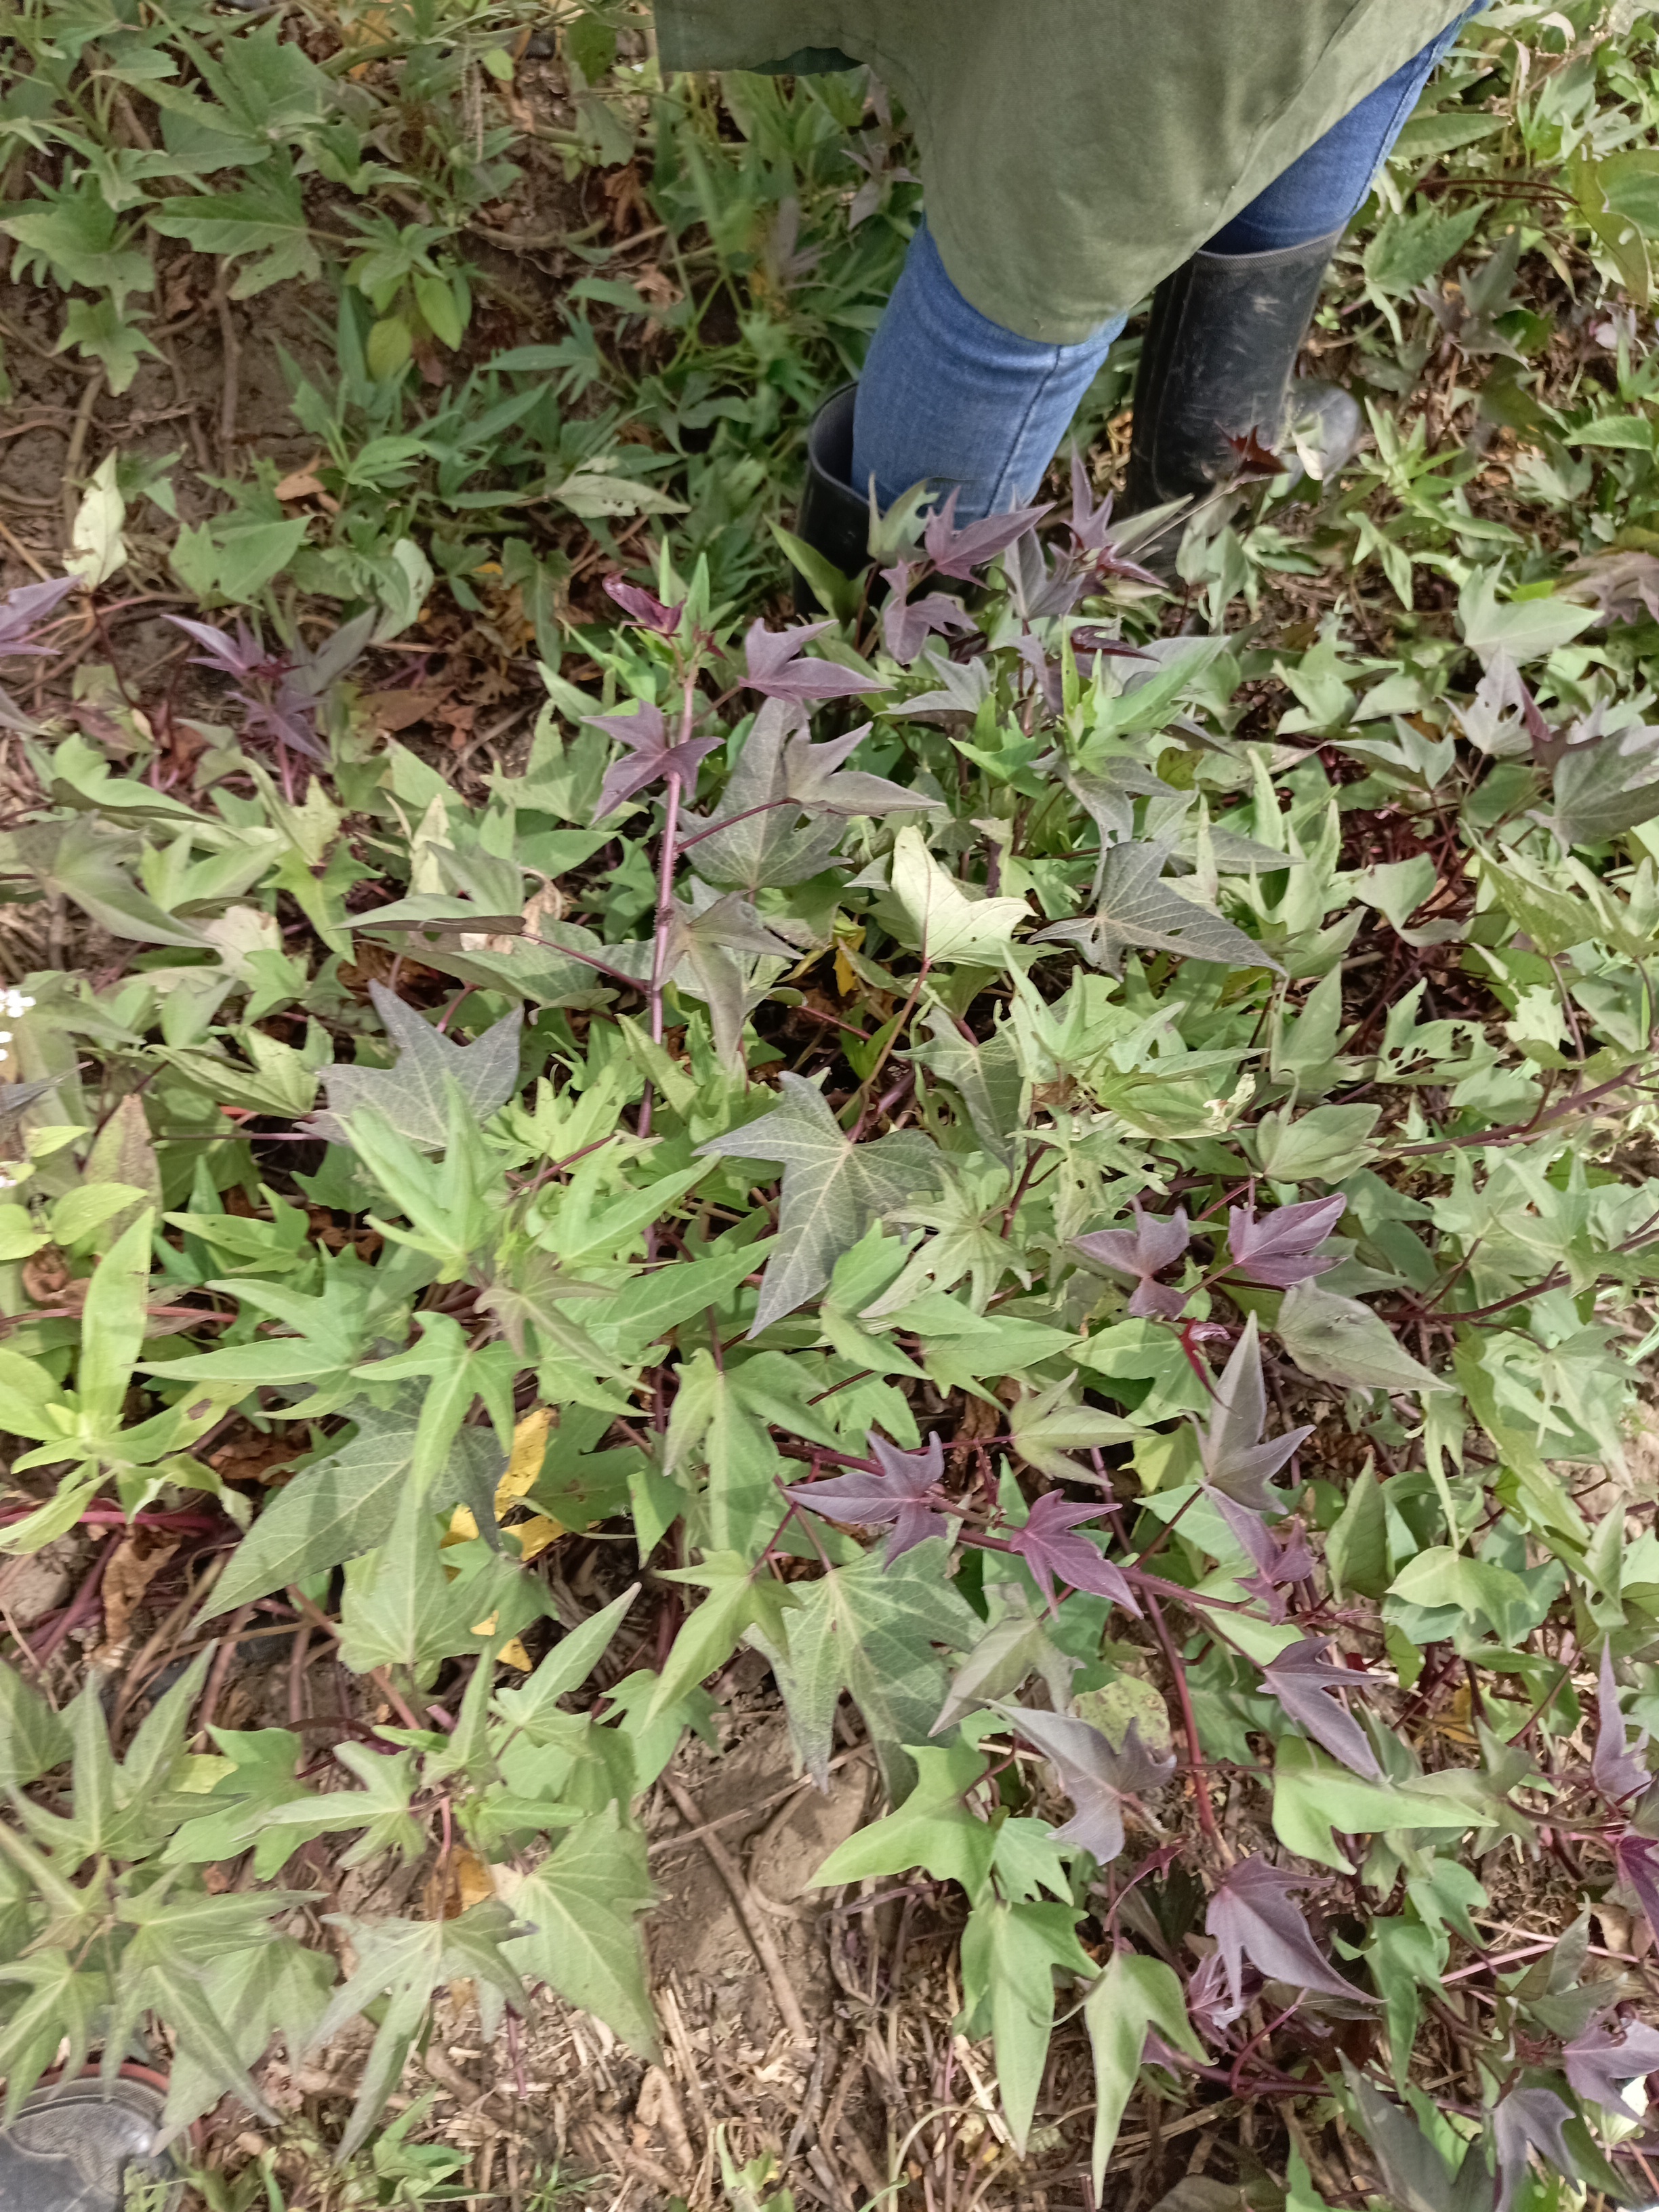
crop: sweet potato
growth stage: flowering
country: Tanzania
